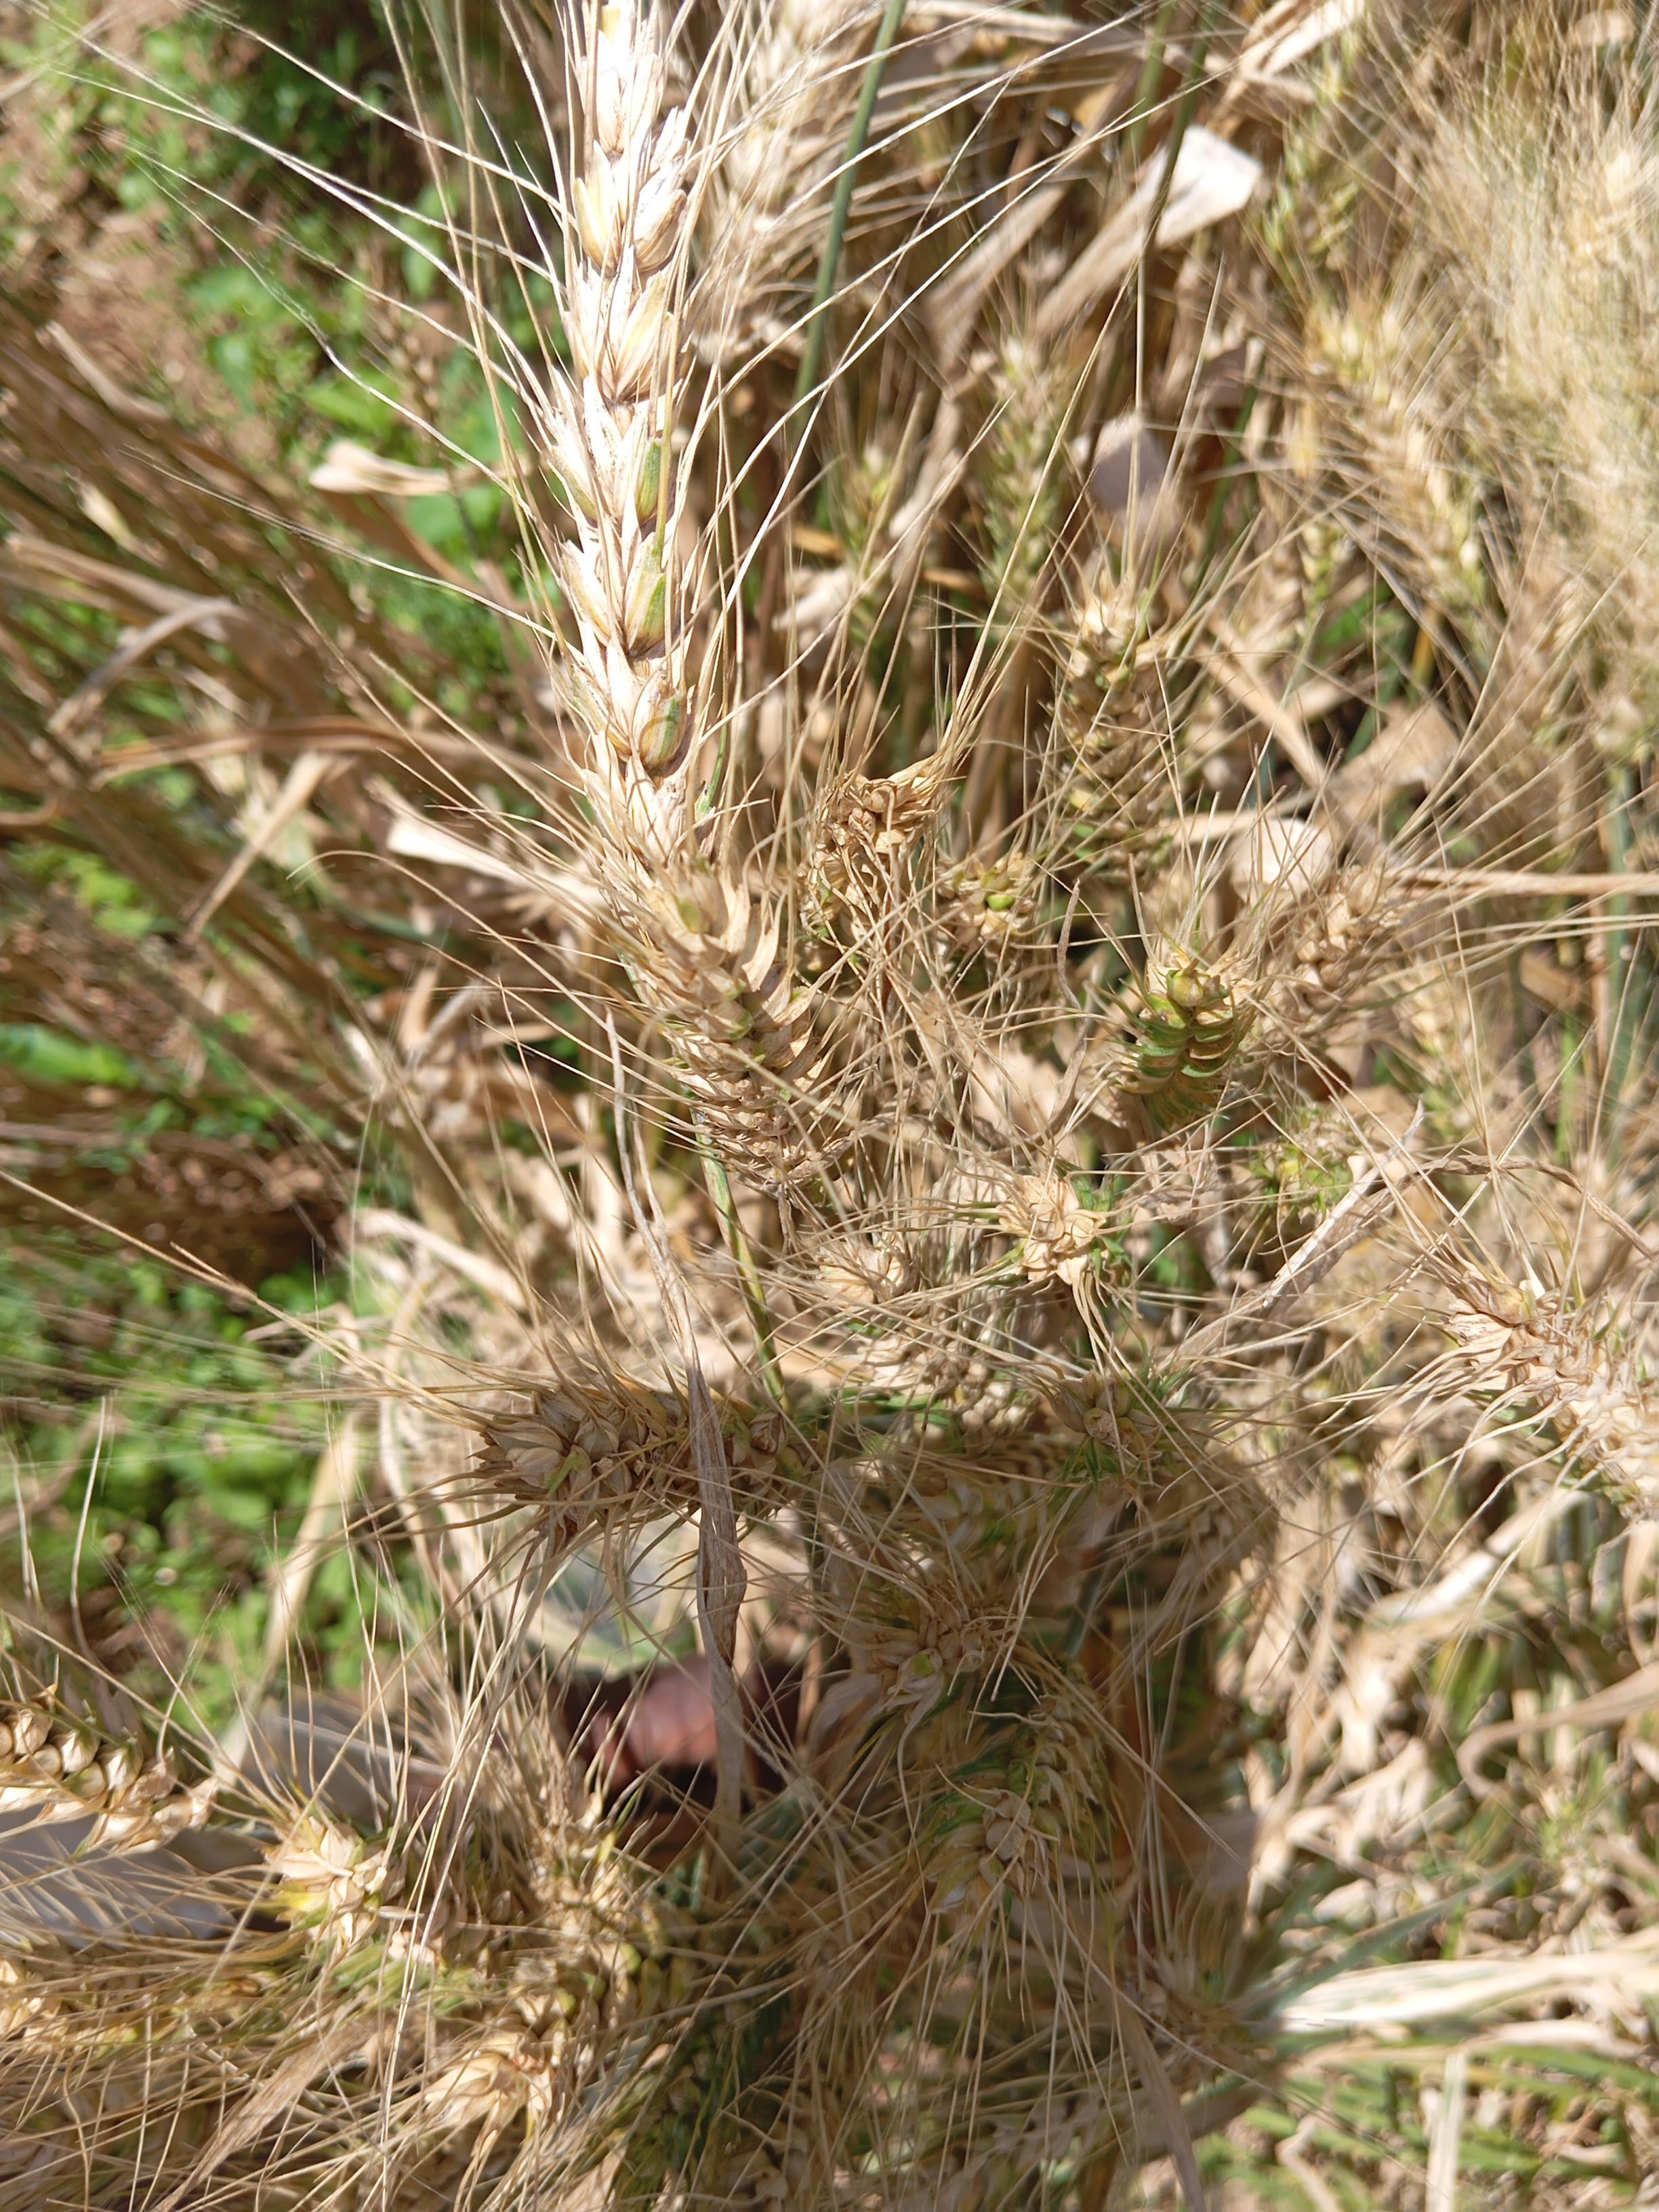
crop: wheat
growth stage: maturity
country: Kenya
